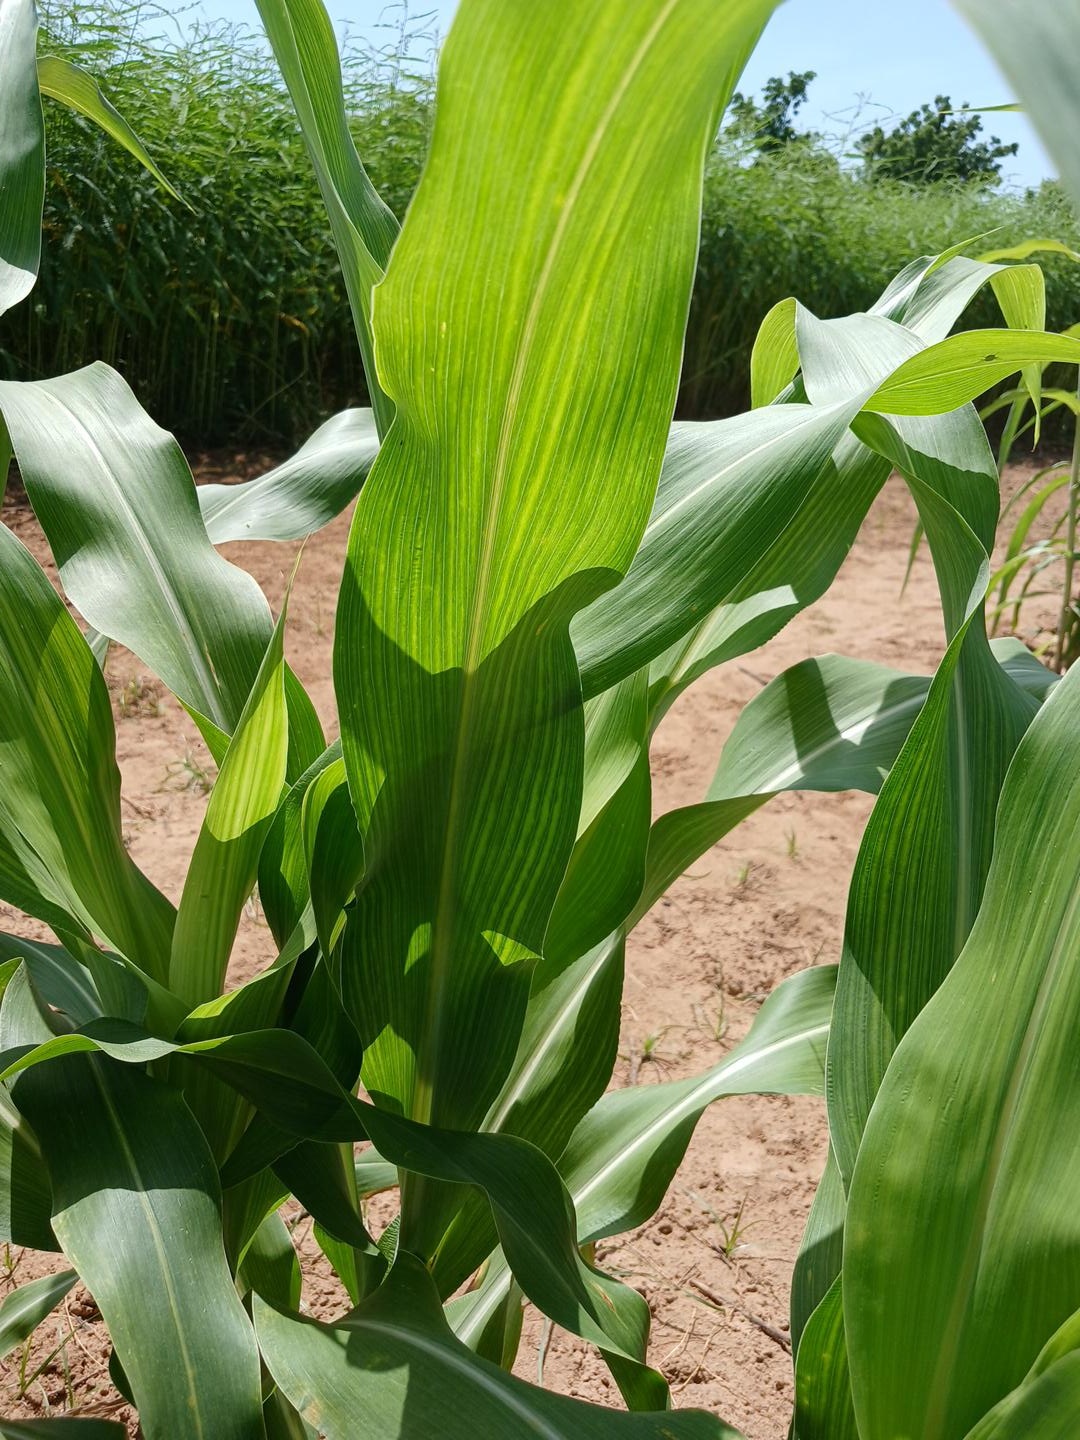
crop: sorghum
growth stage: vegetative
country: Senegal
